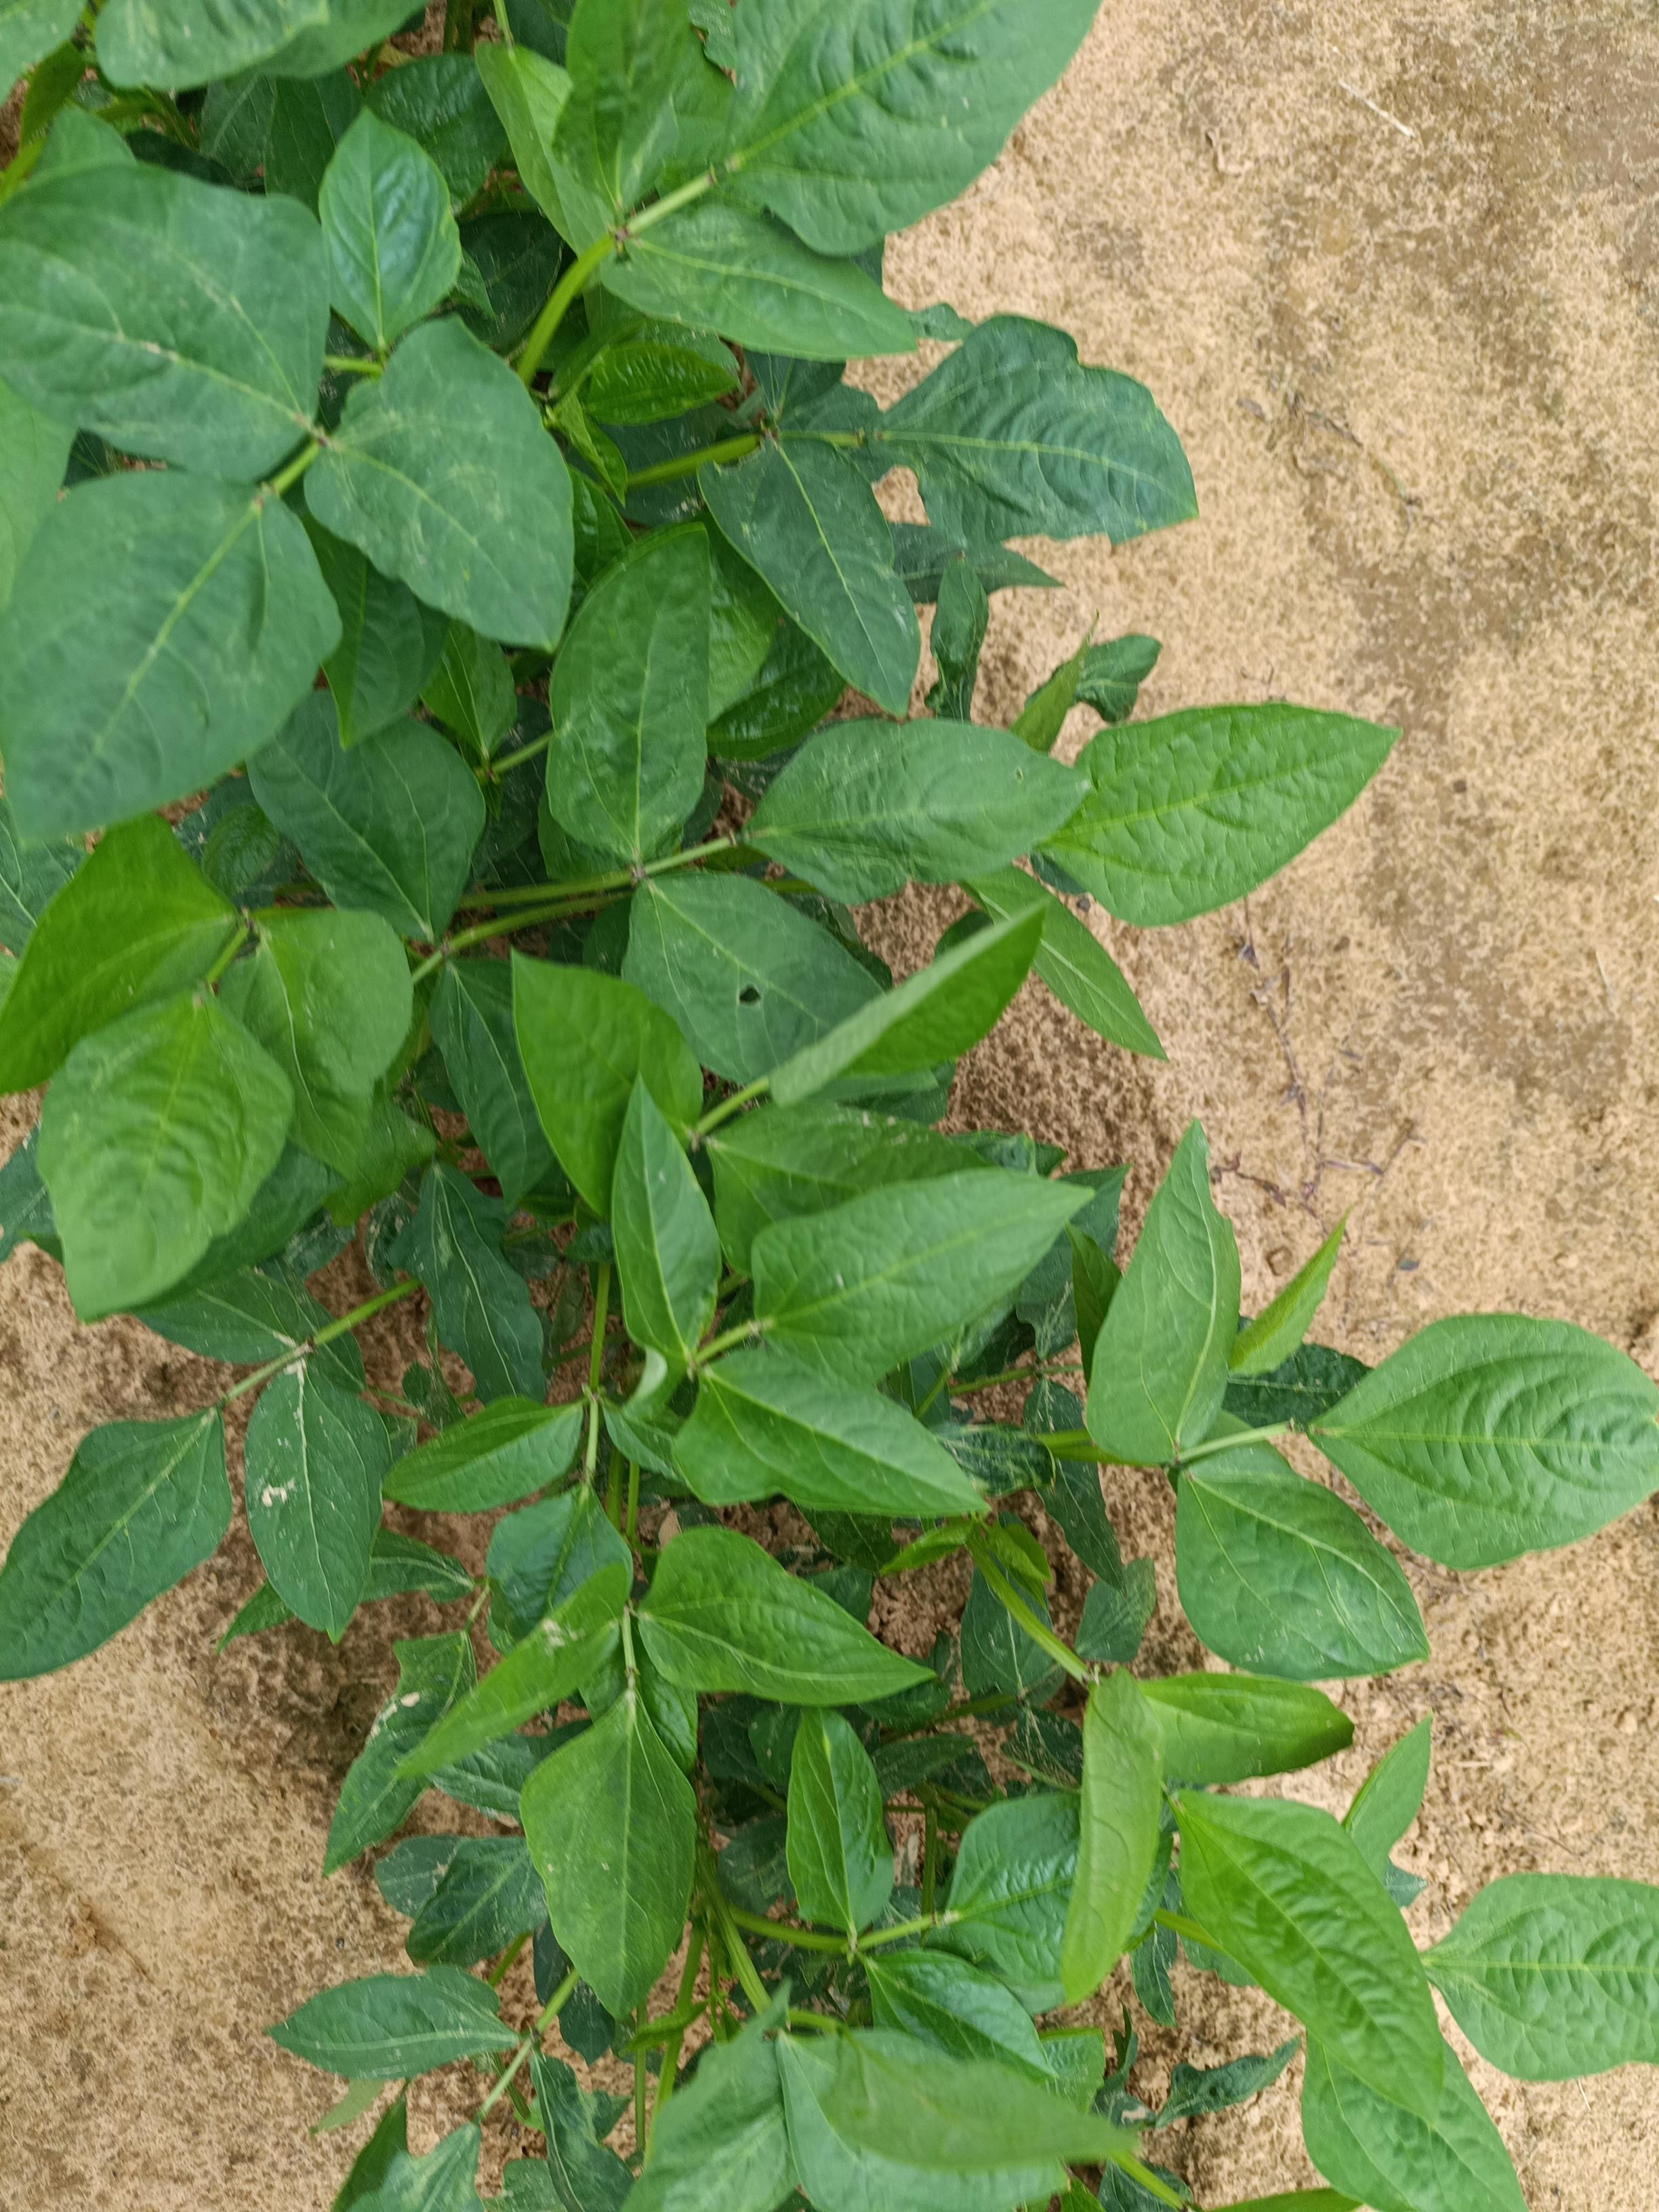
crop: cowpea
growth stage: emergence
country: Nigeria
